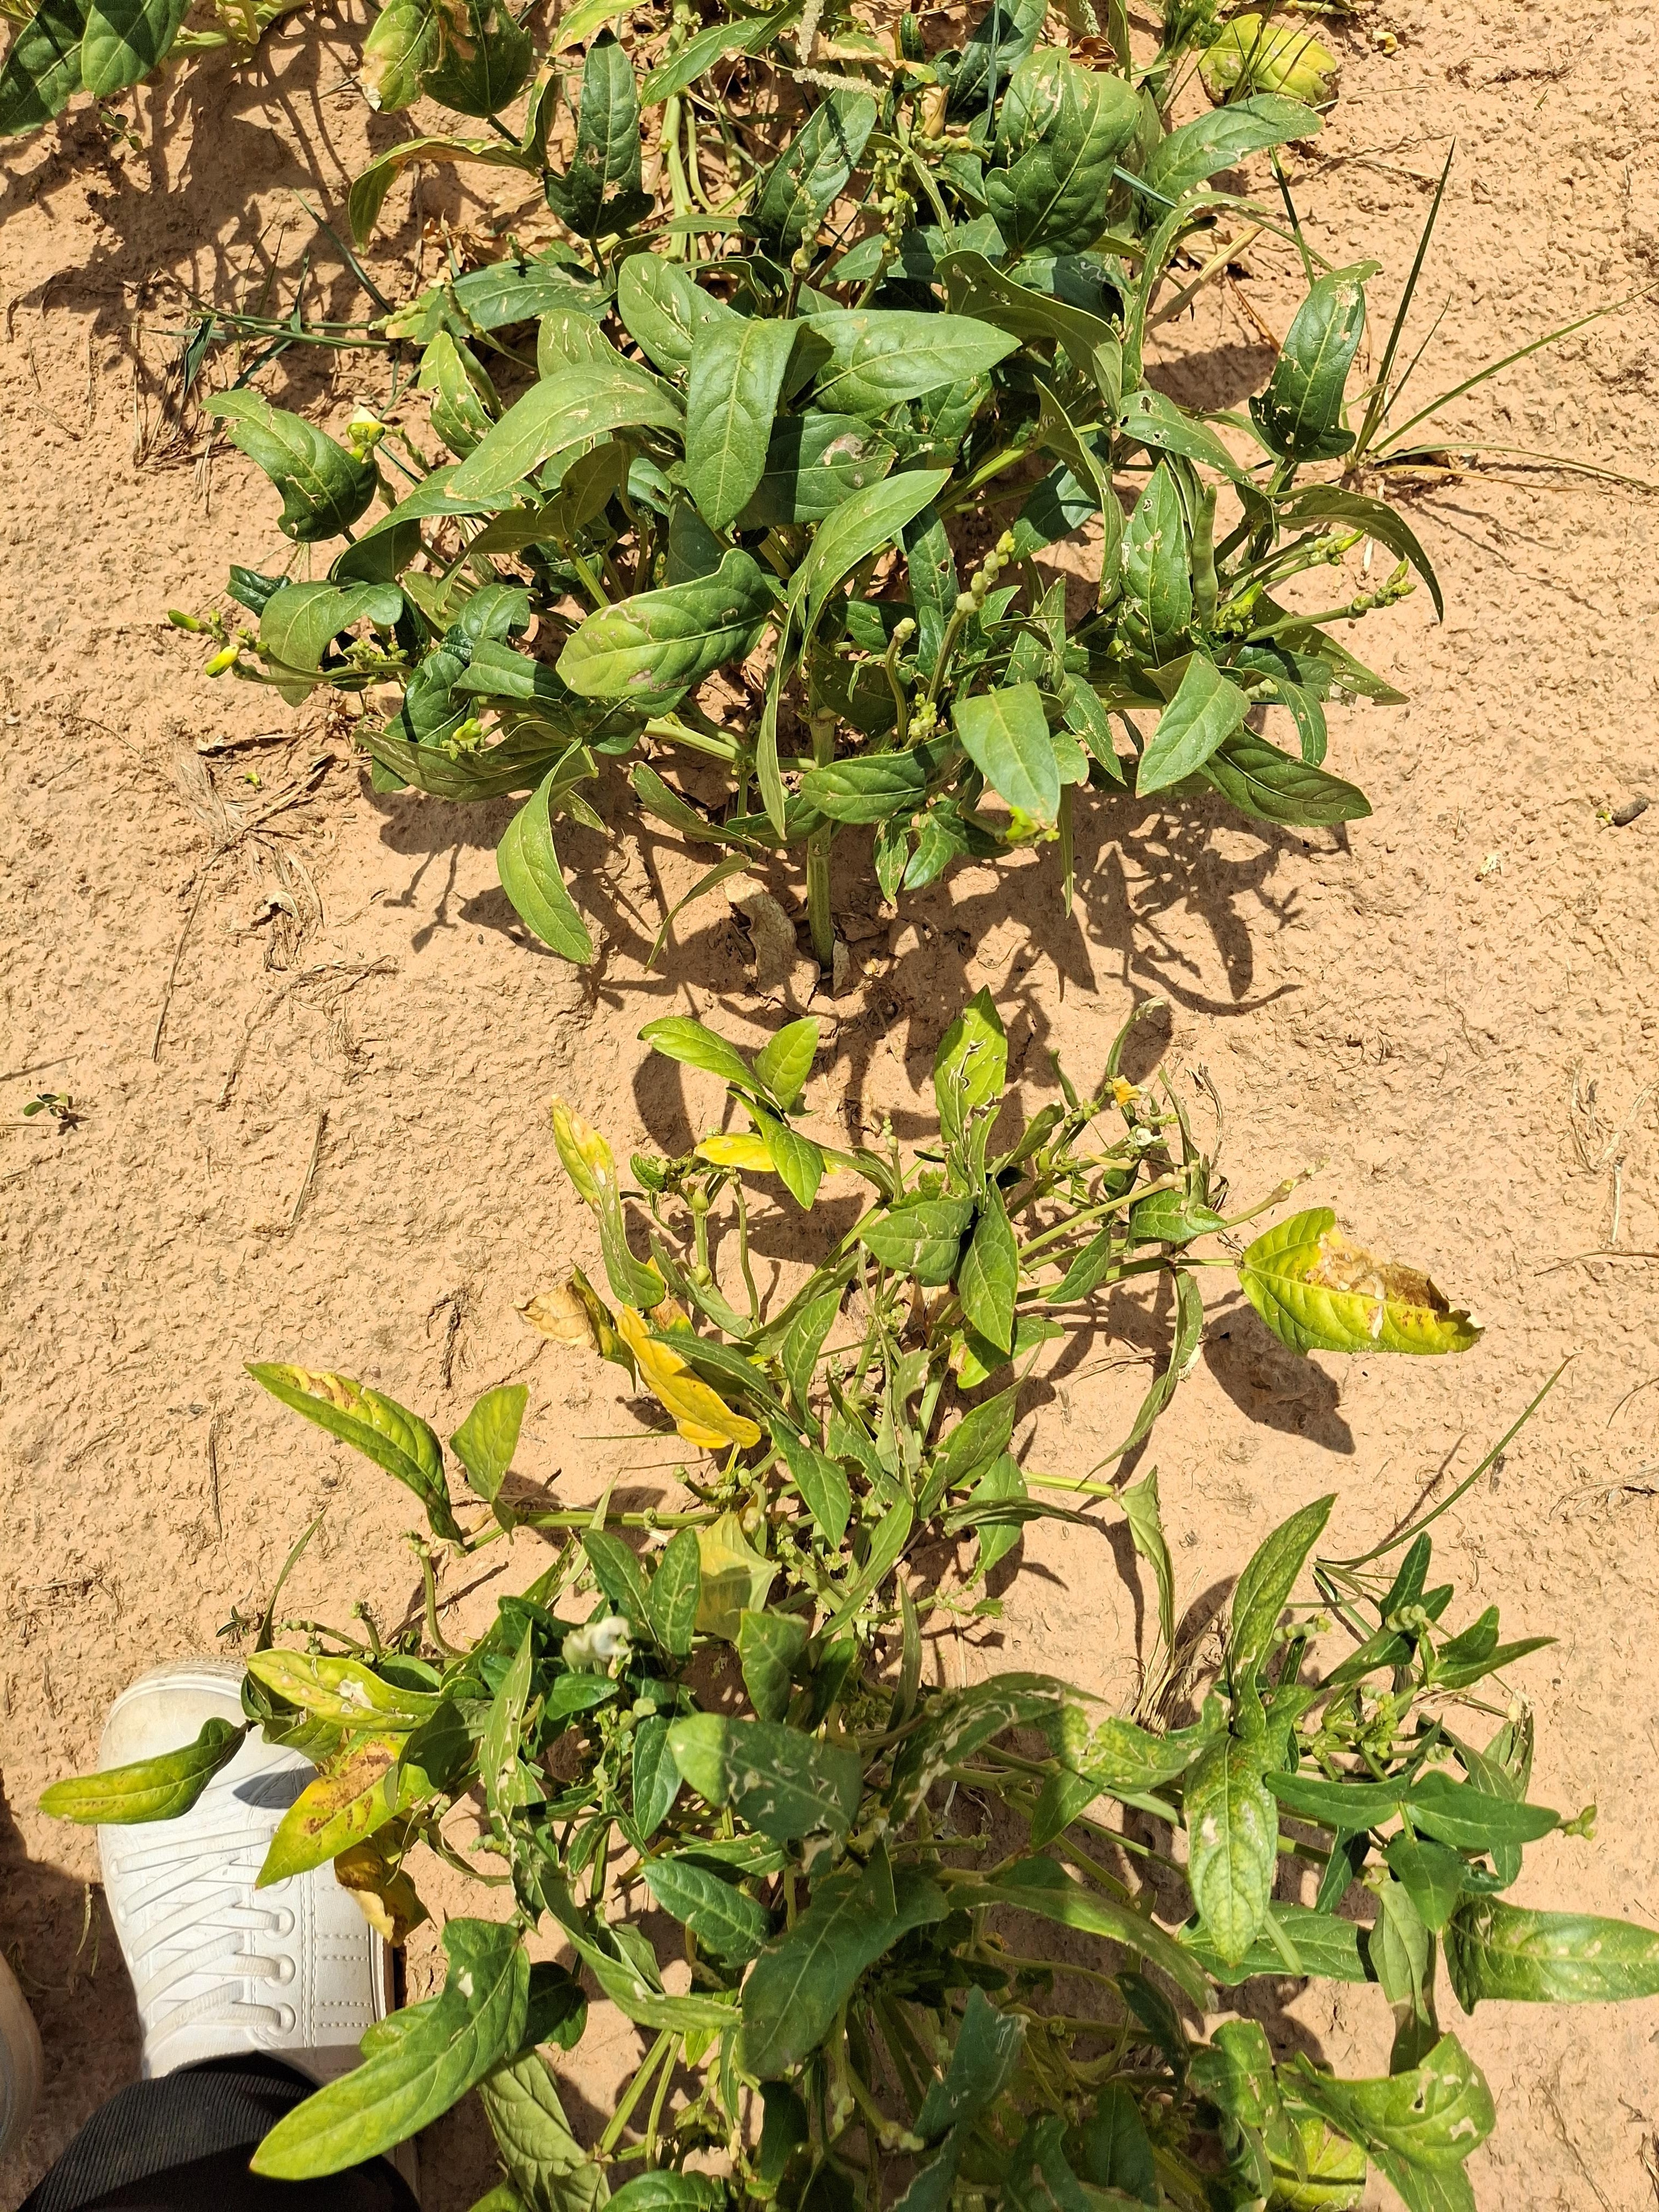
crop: cowpea
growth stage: harvest maturity
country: Nigeria
